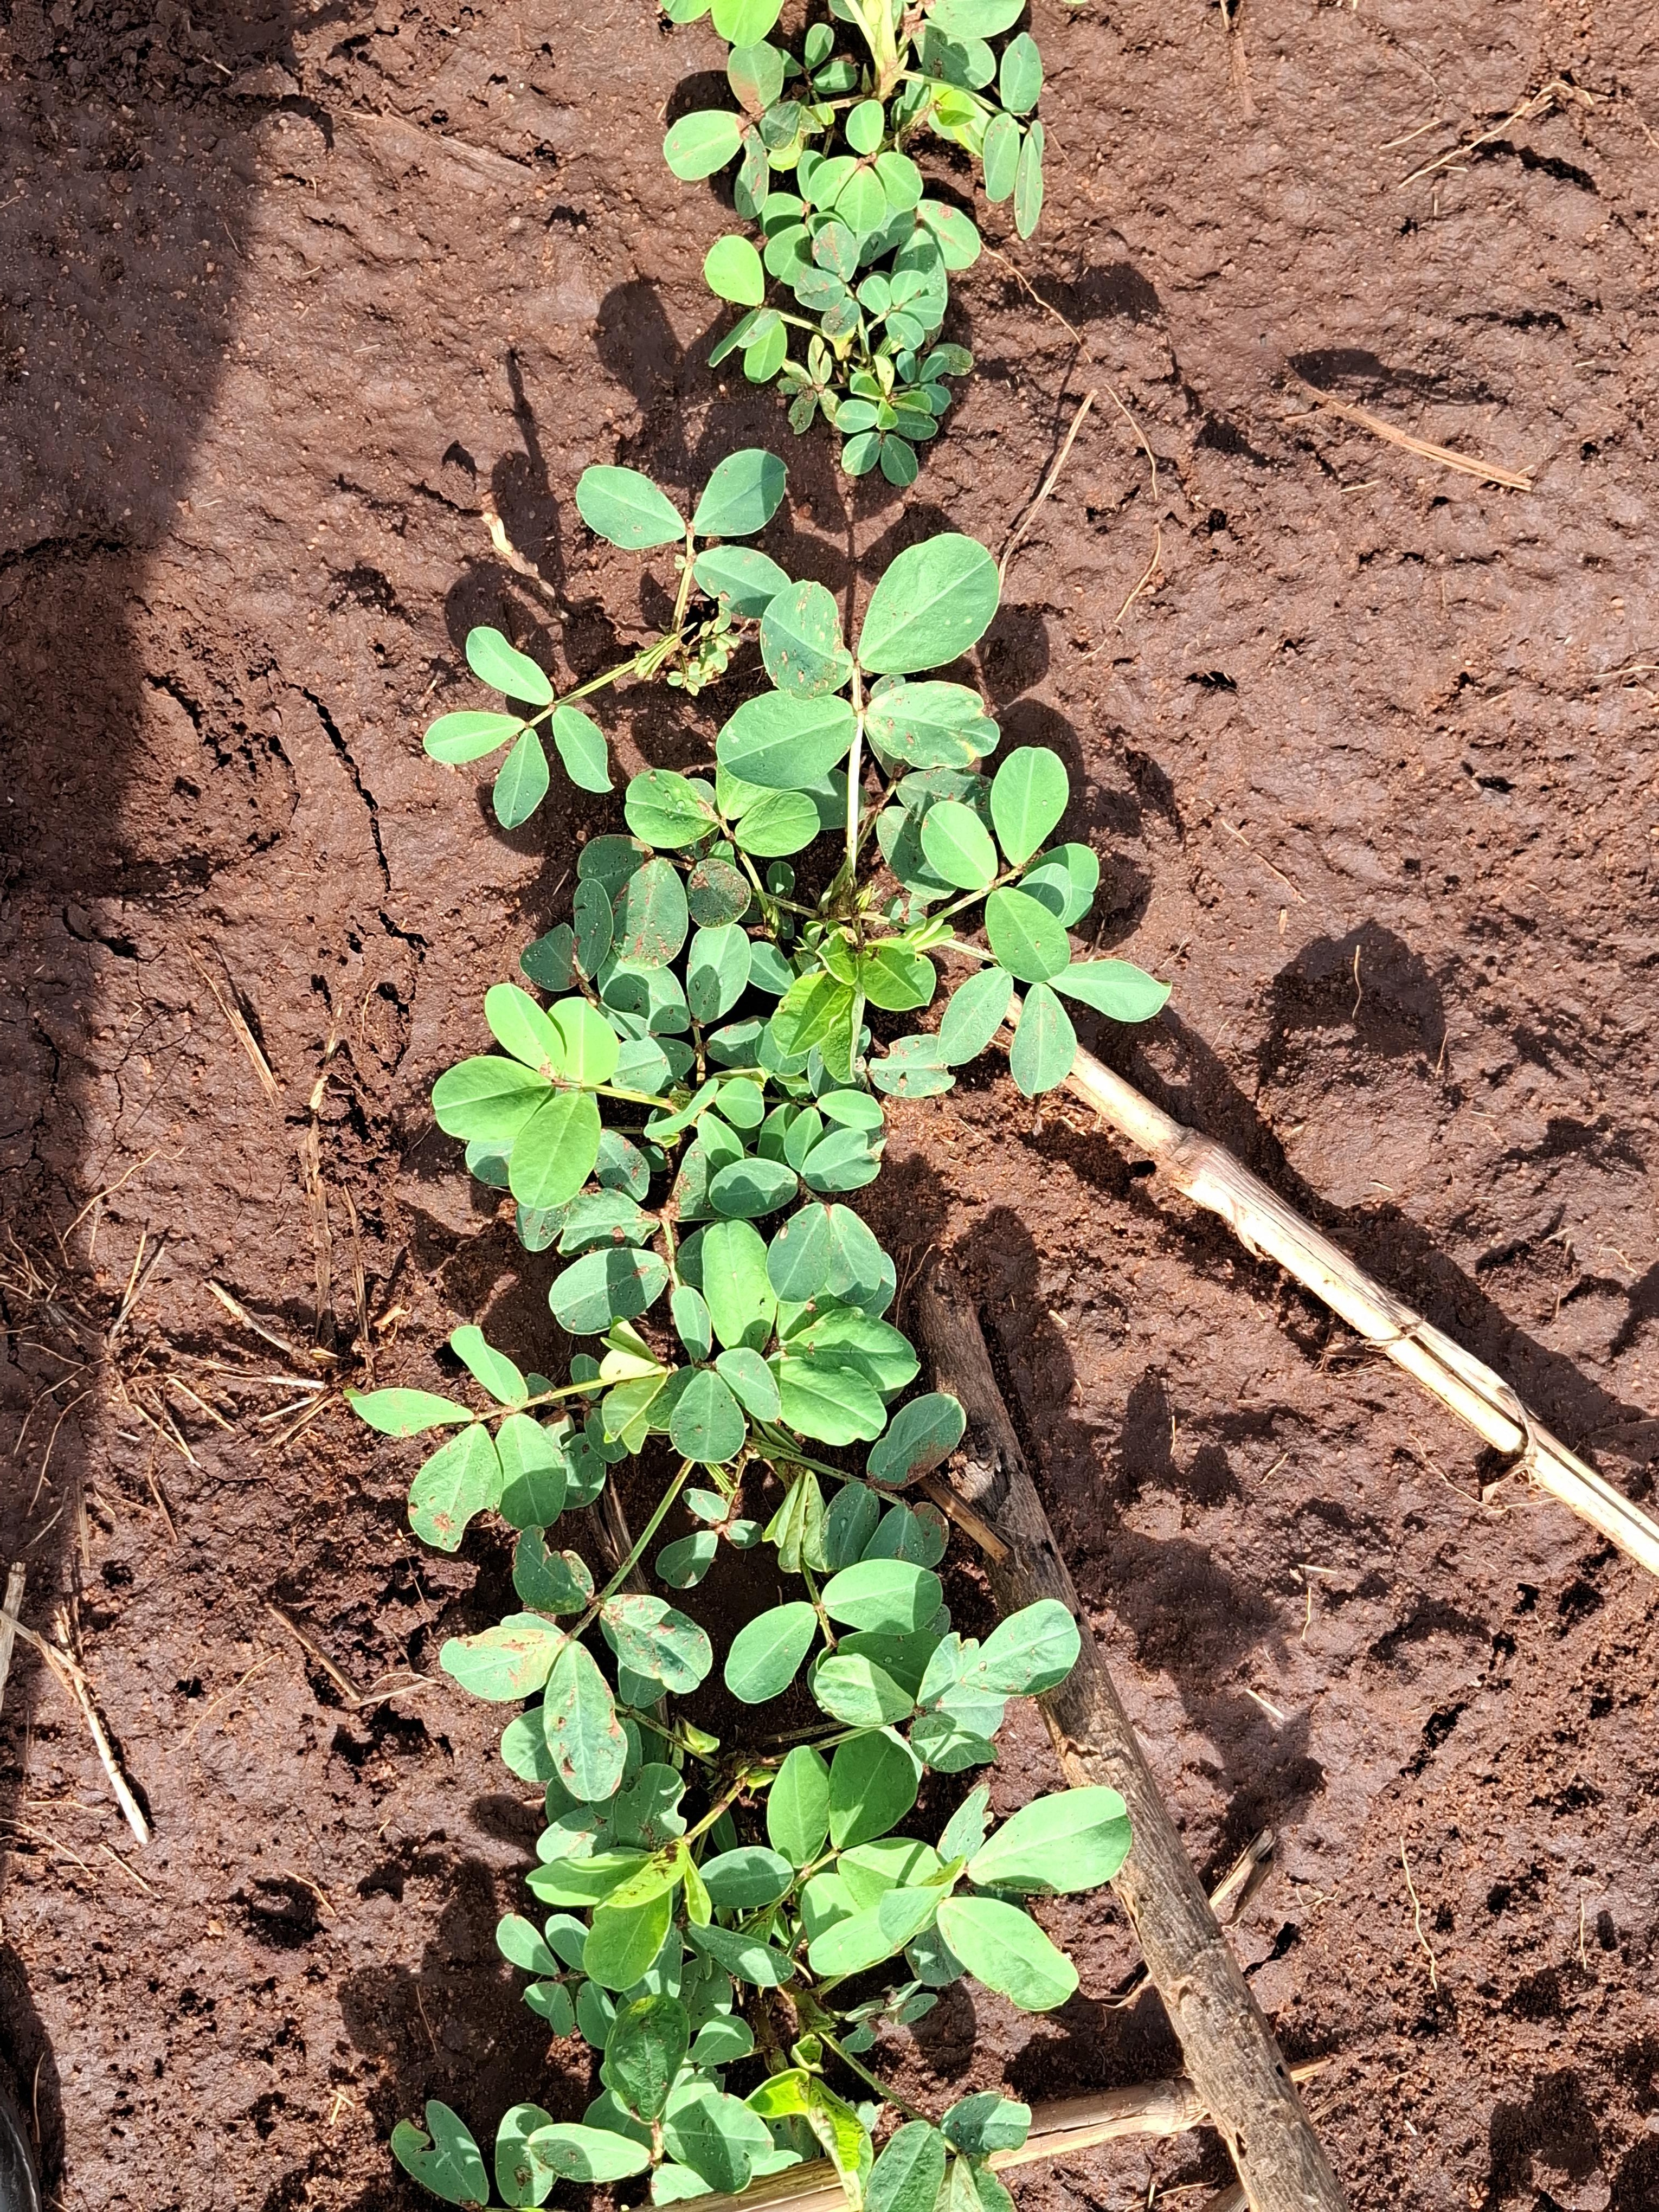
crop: groundnut
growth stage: vegetative
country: Kenya
